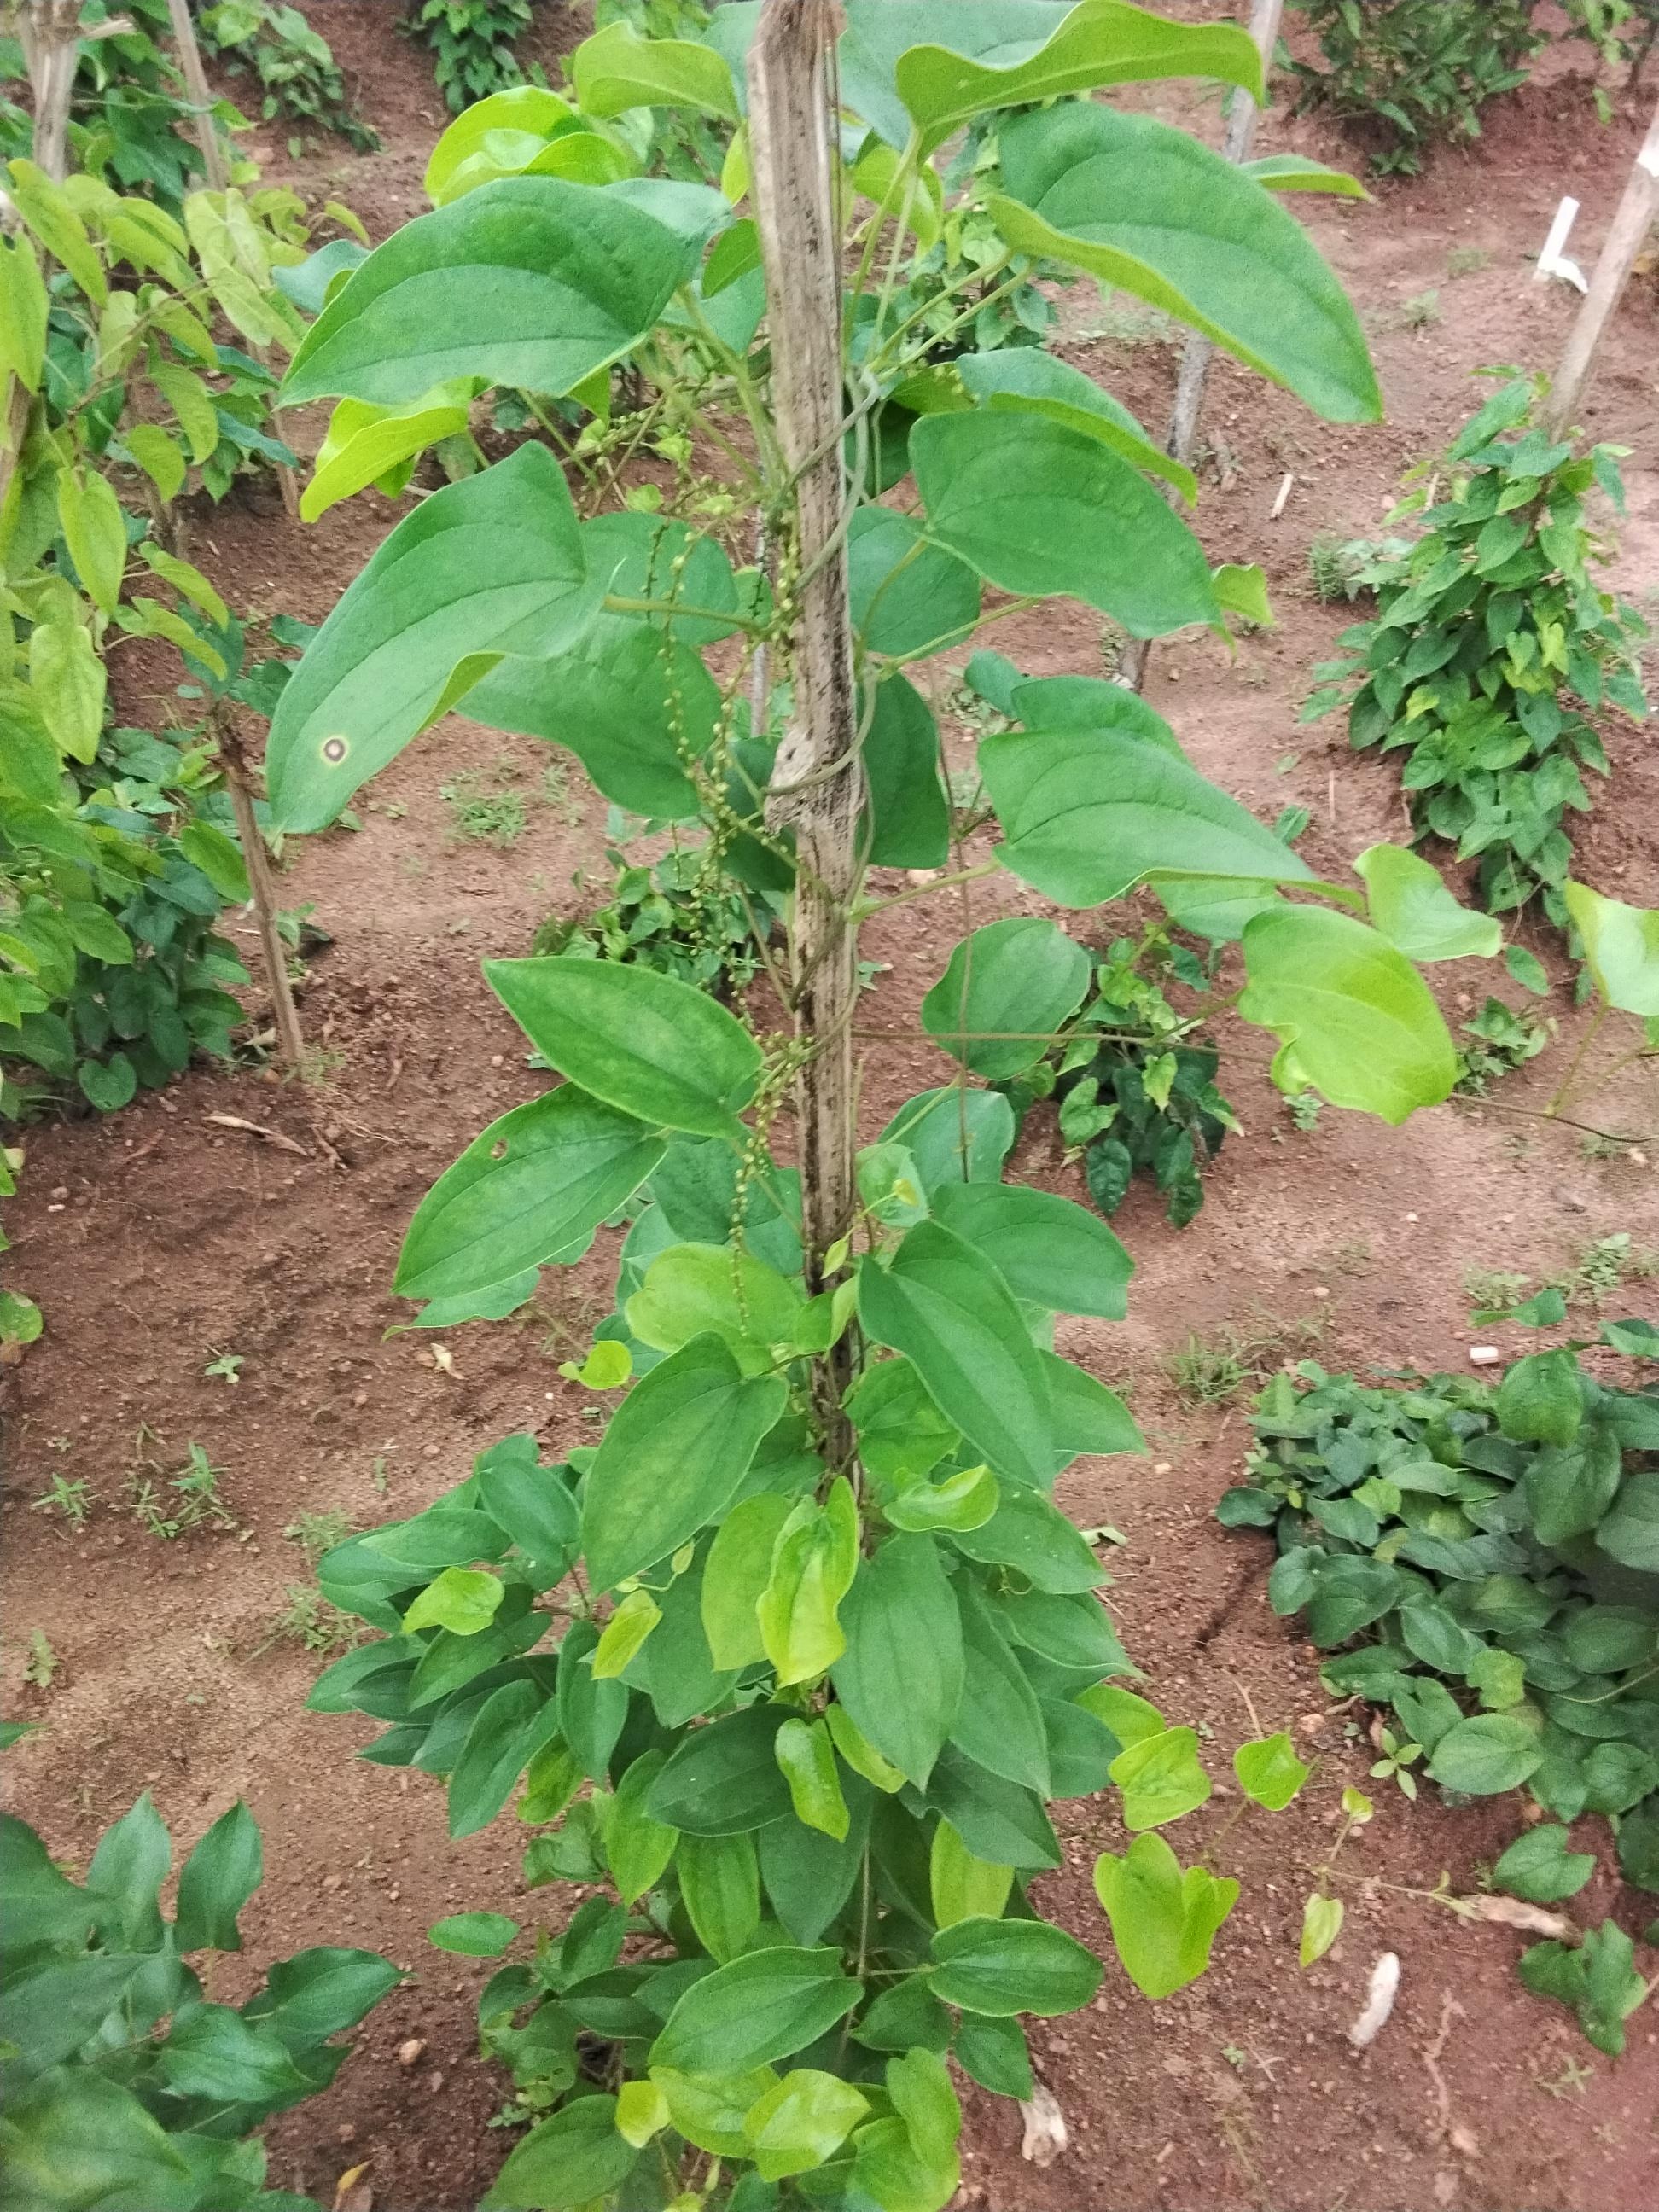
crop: yam
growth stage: vegetative
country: Nigeria
